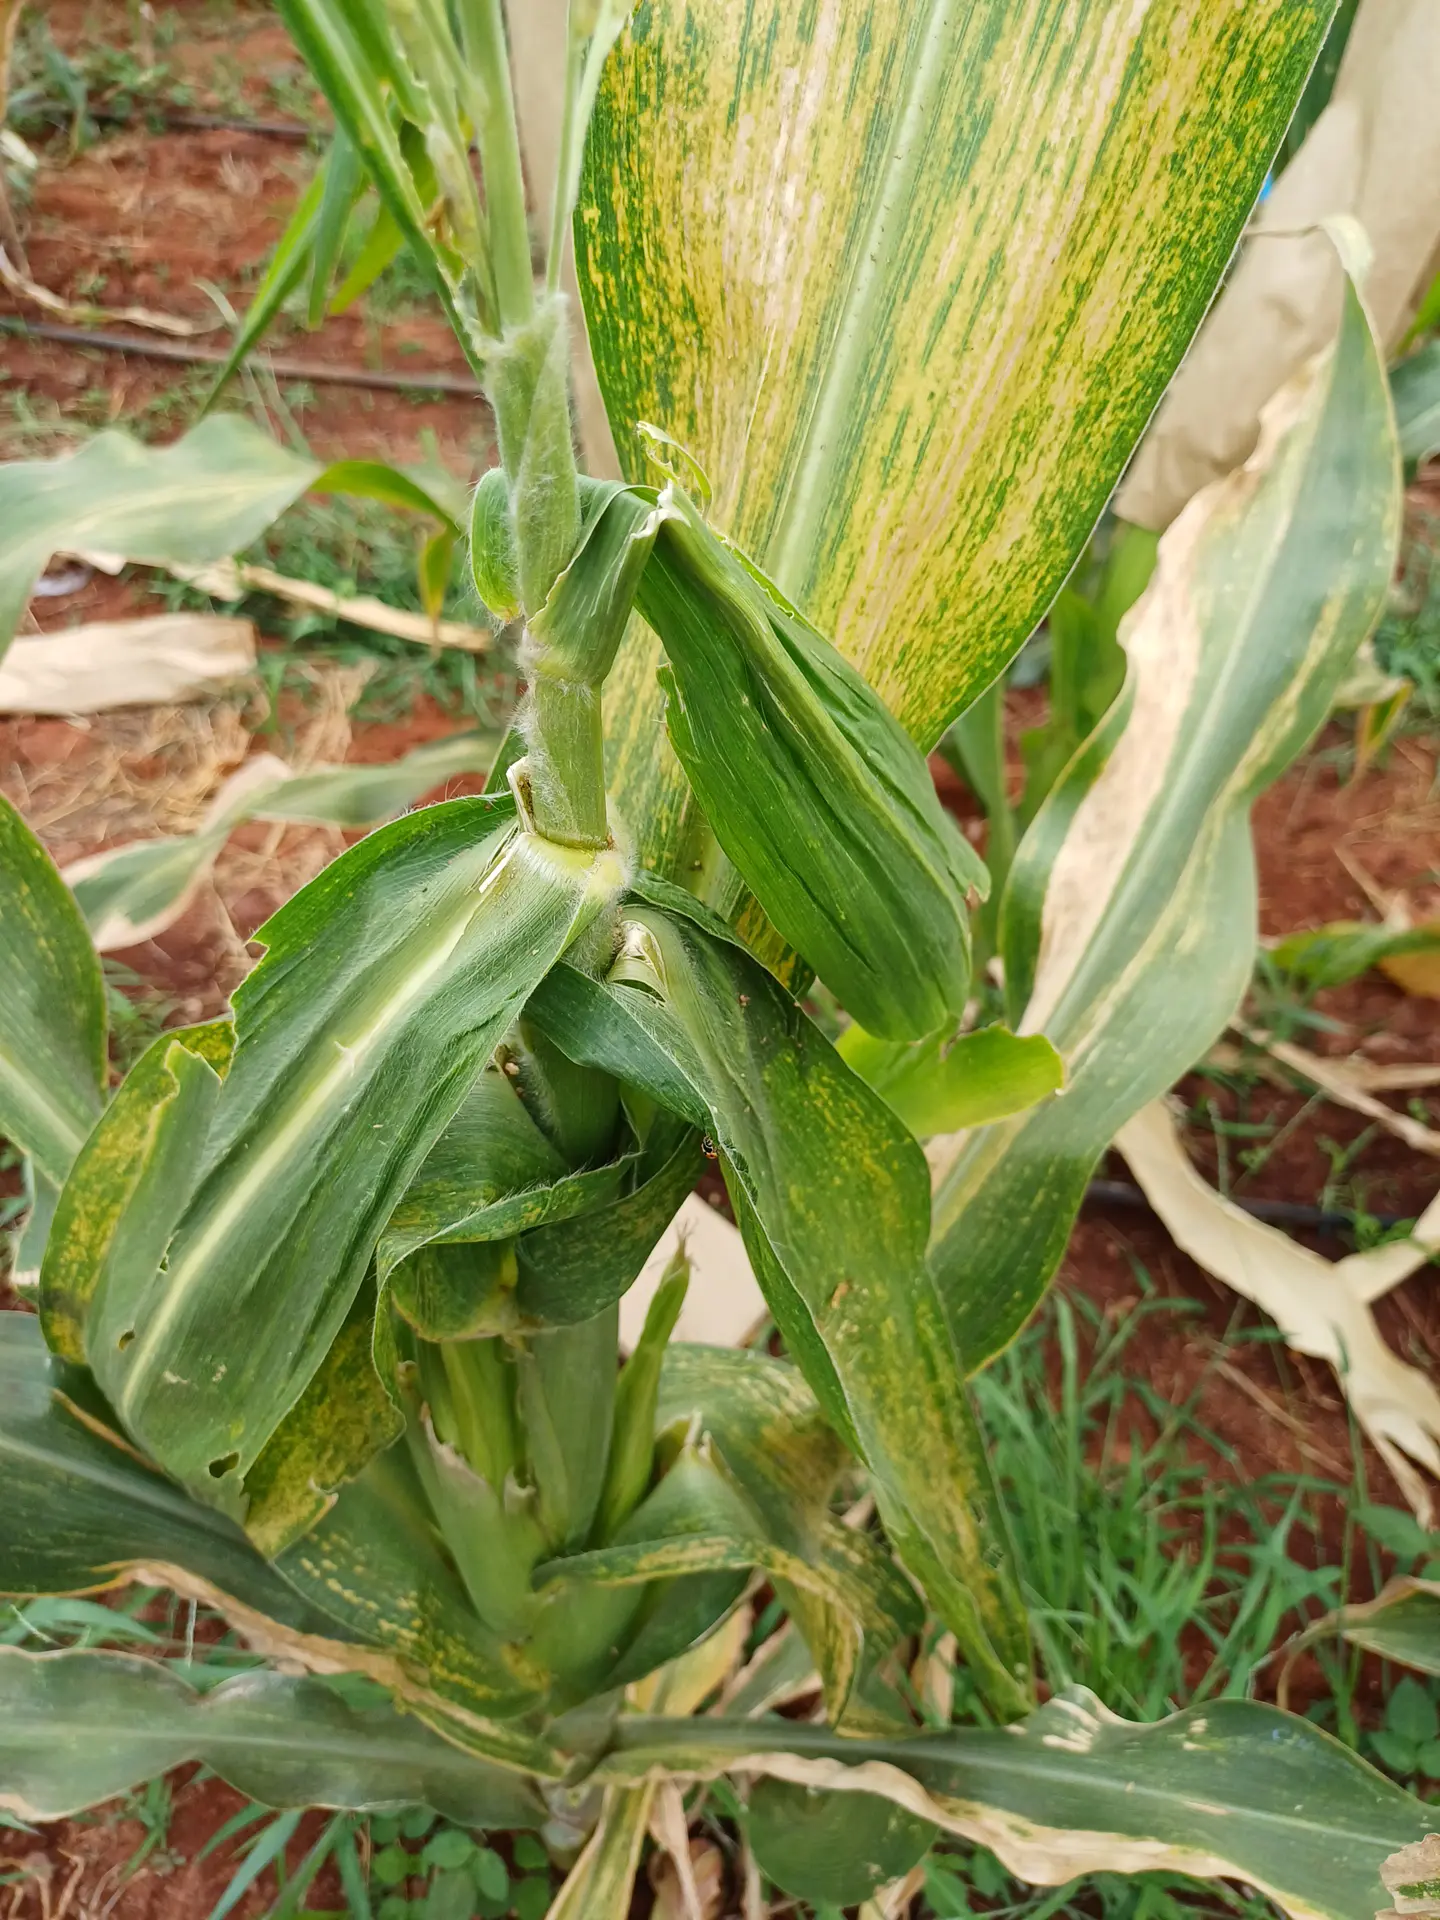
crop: maize
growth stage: flowering
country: Kenya
